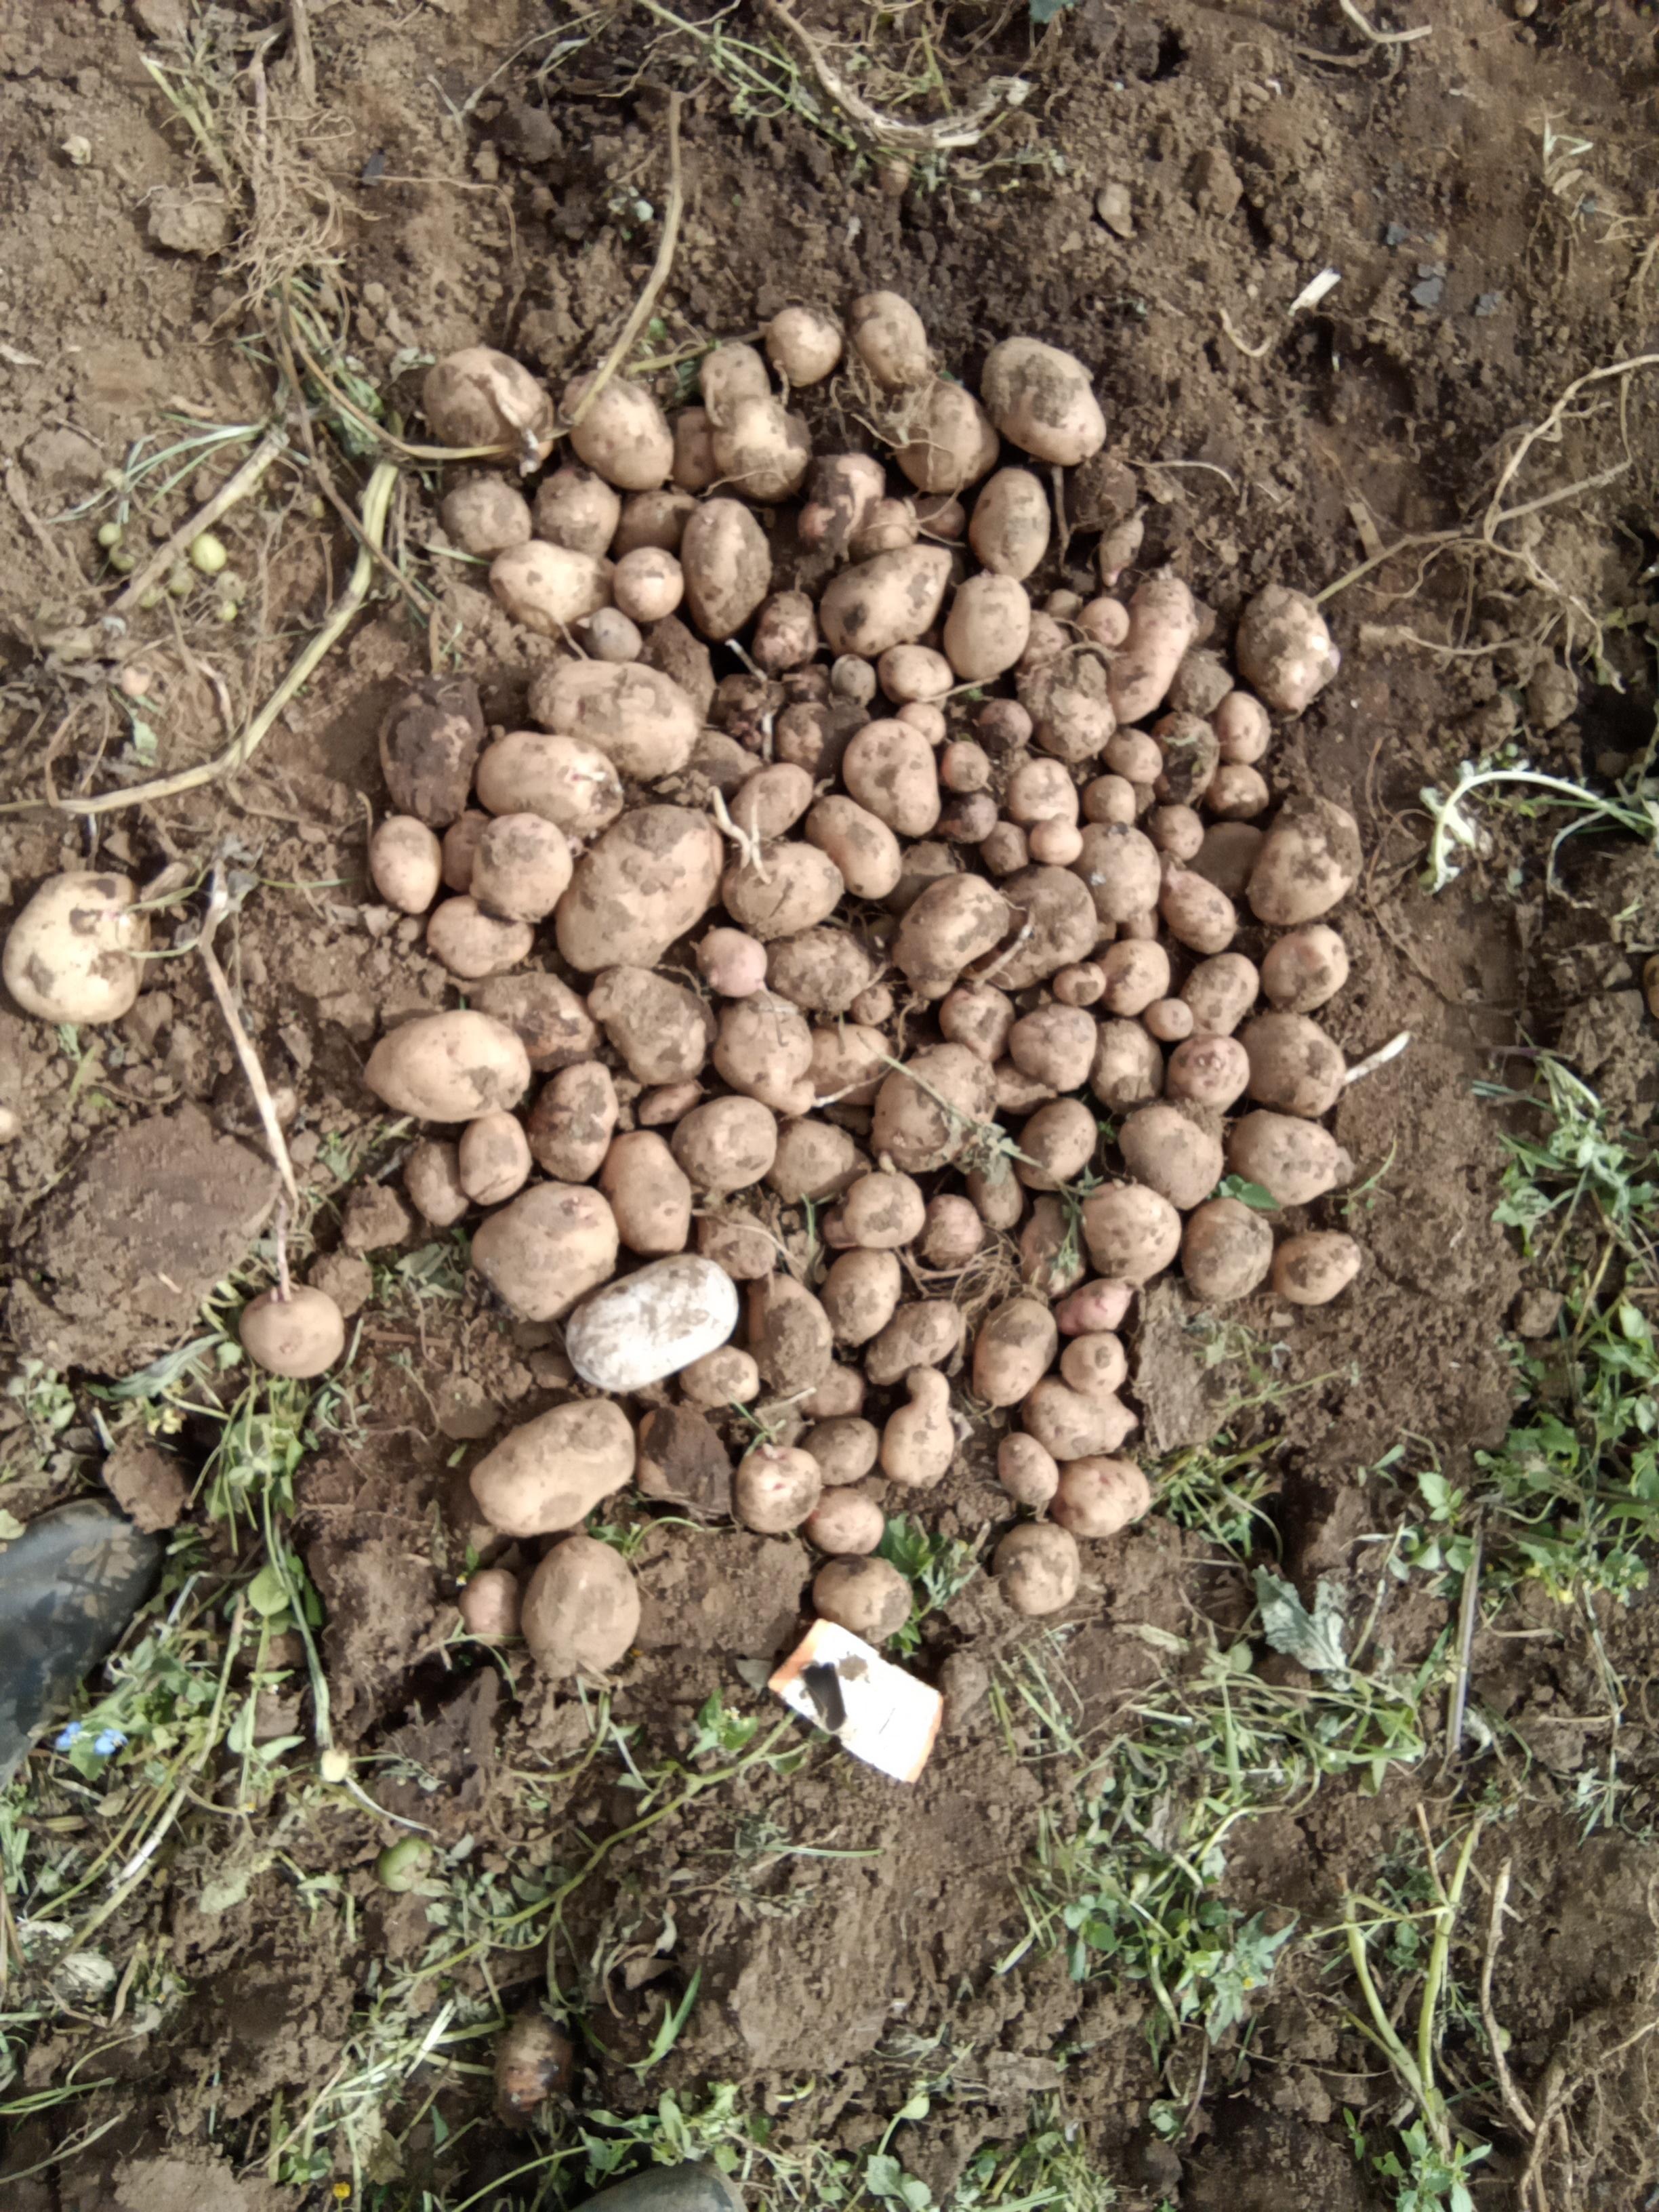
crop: potato
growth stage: harvest
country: Kenya
